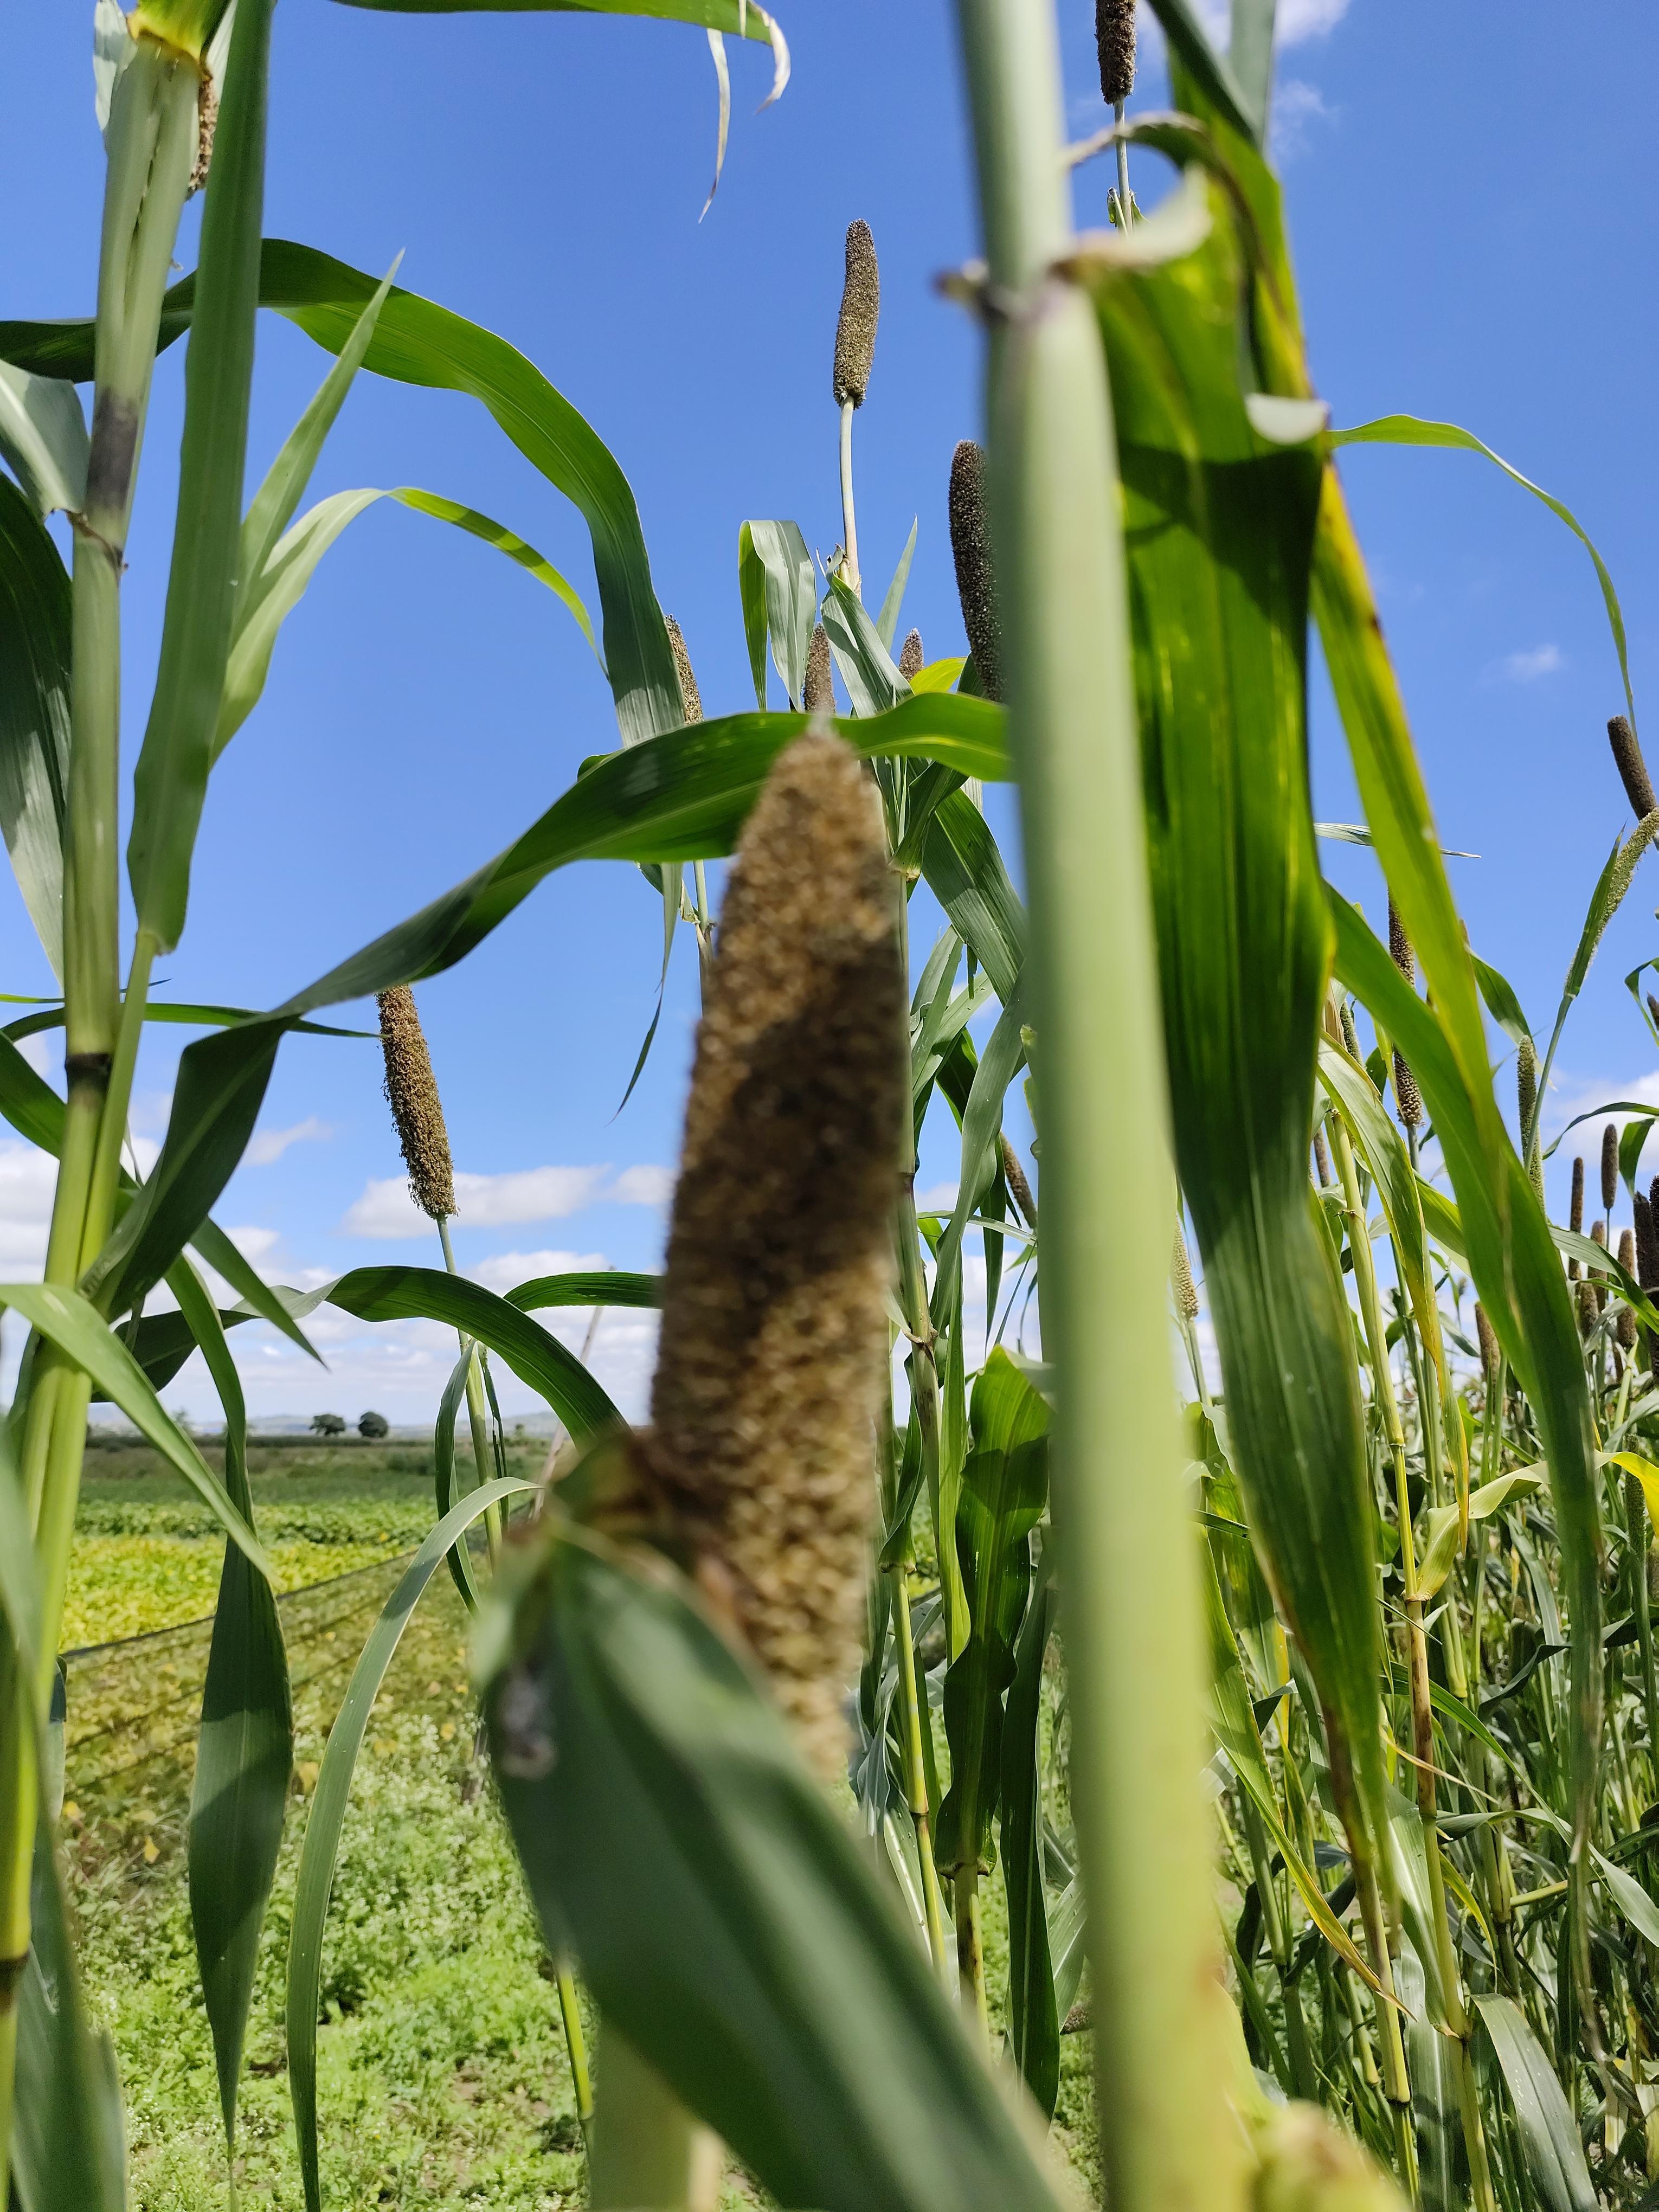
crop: pearl millet
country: Tanzania
